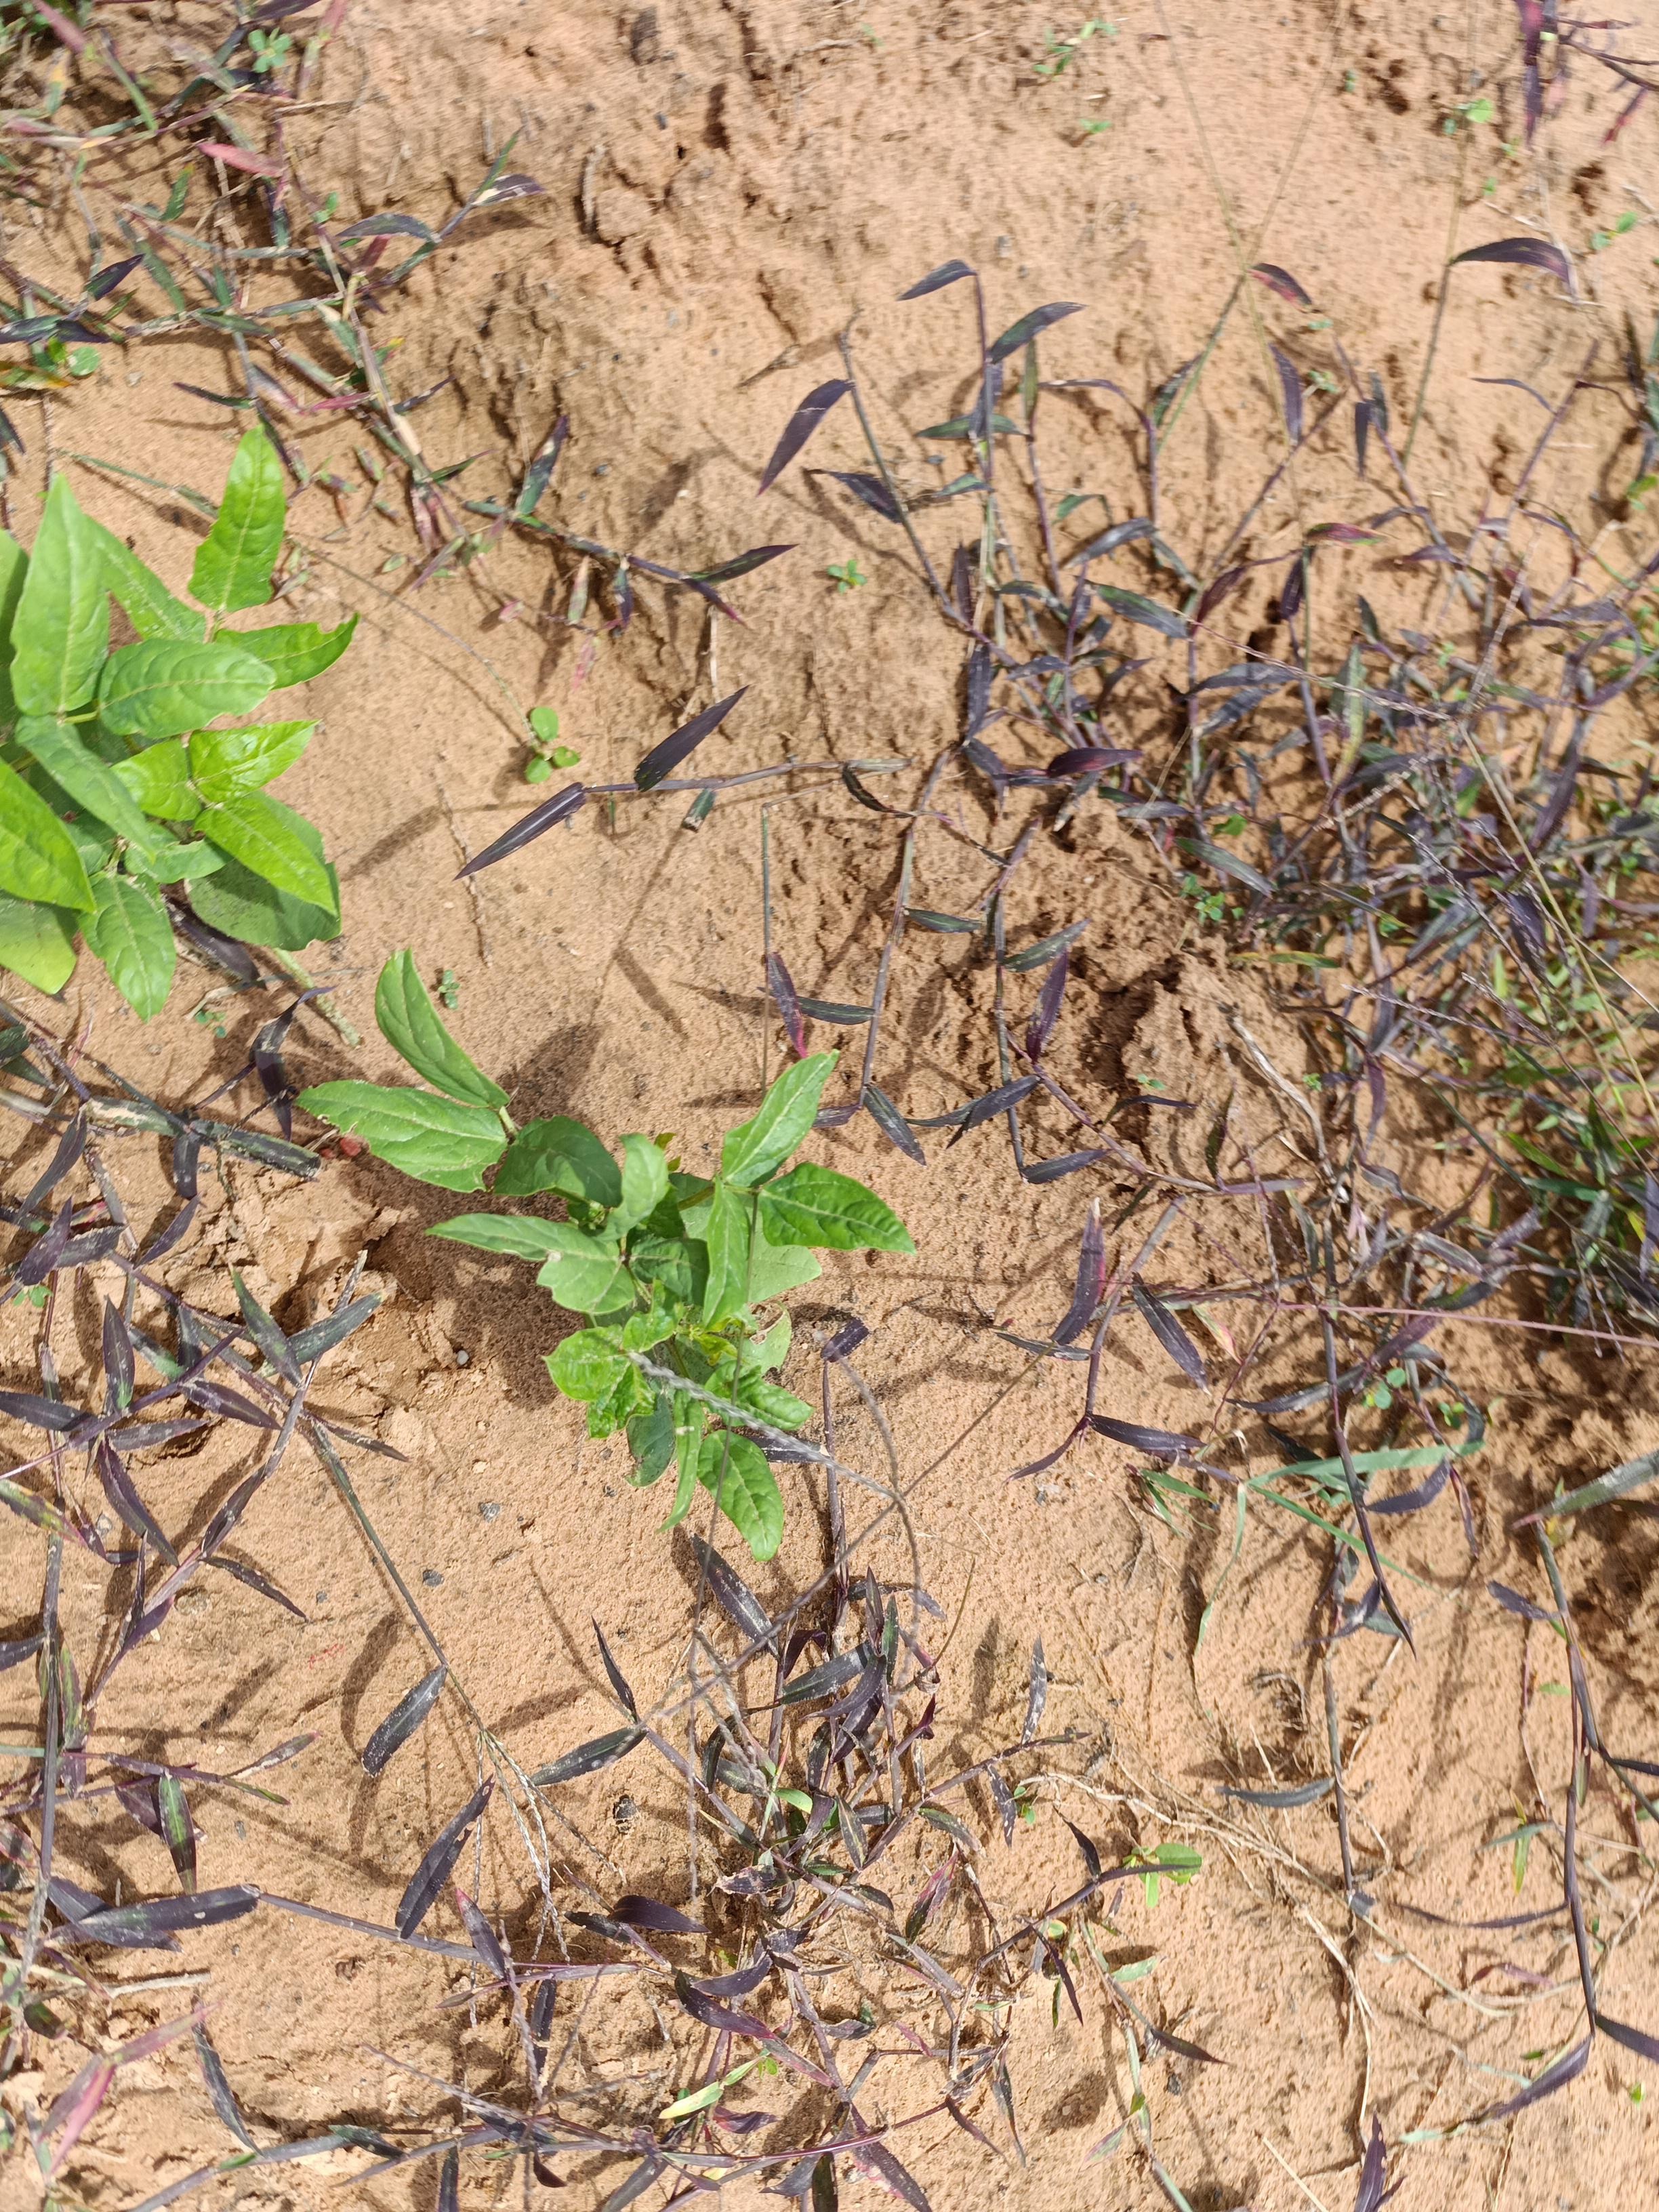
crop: cowpea
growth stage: emergence
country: Nigeria
